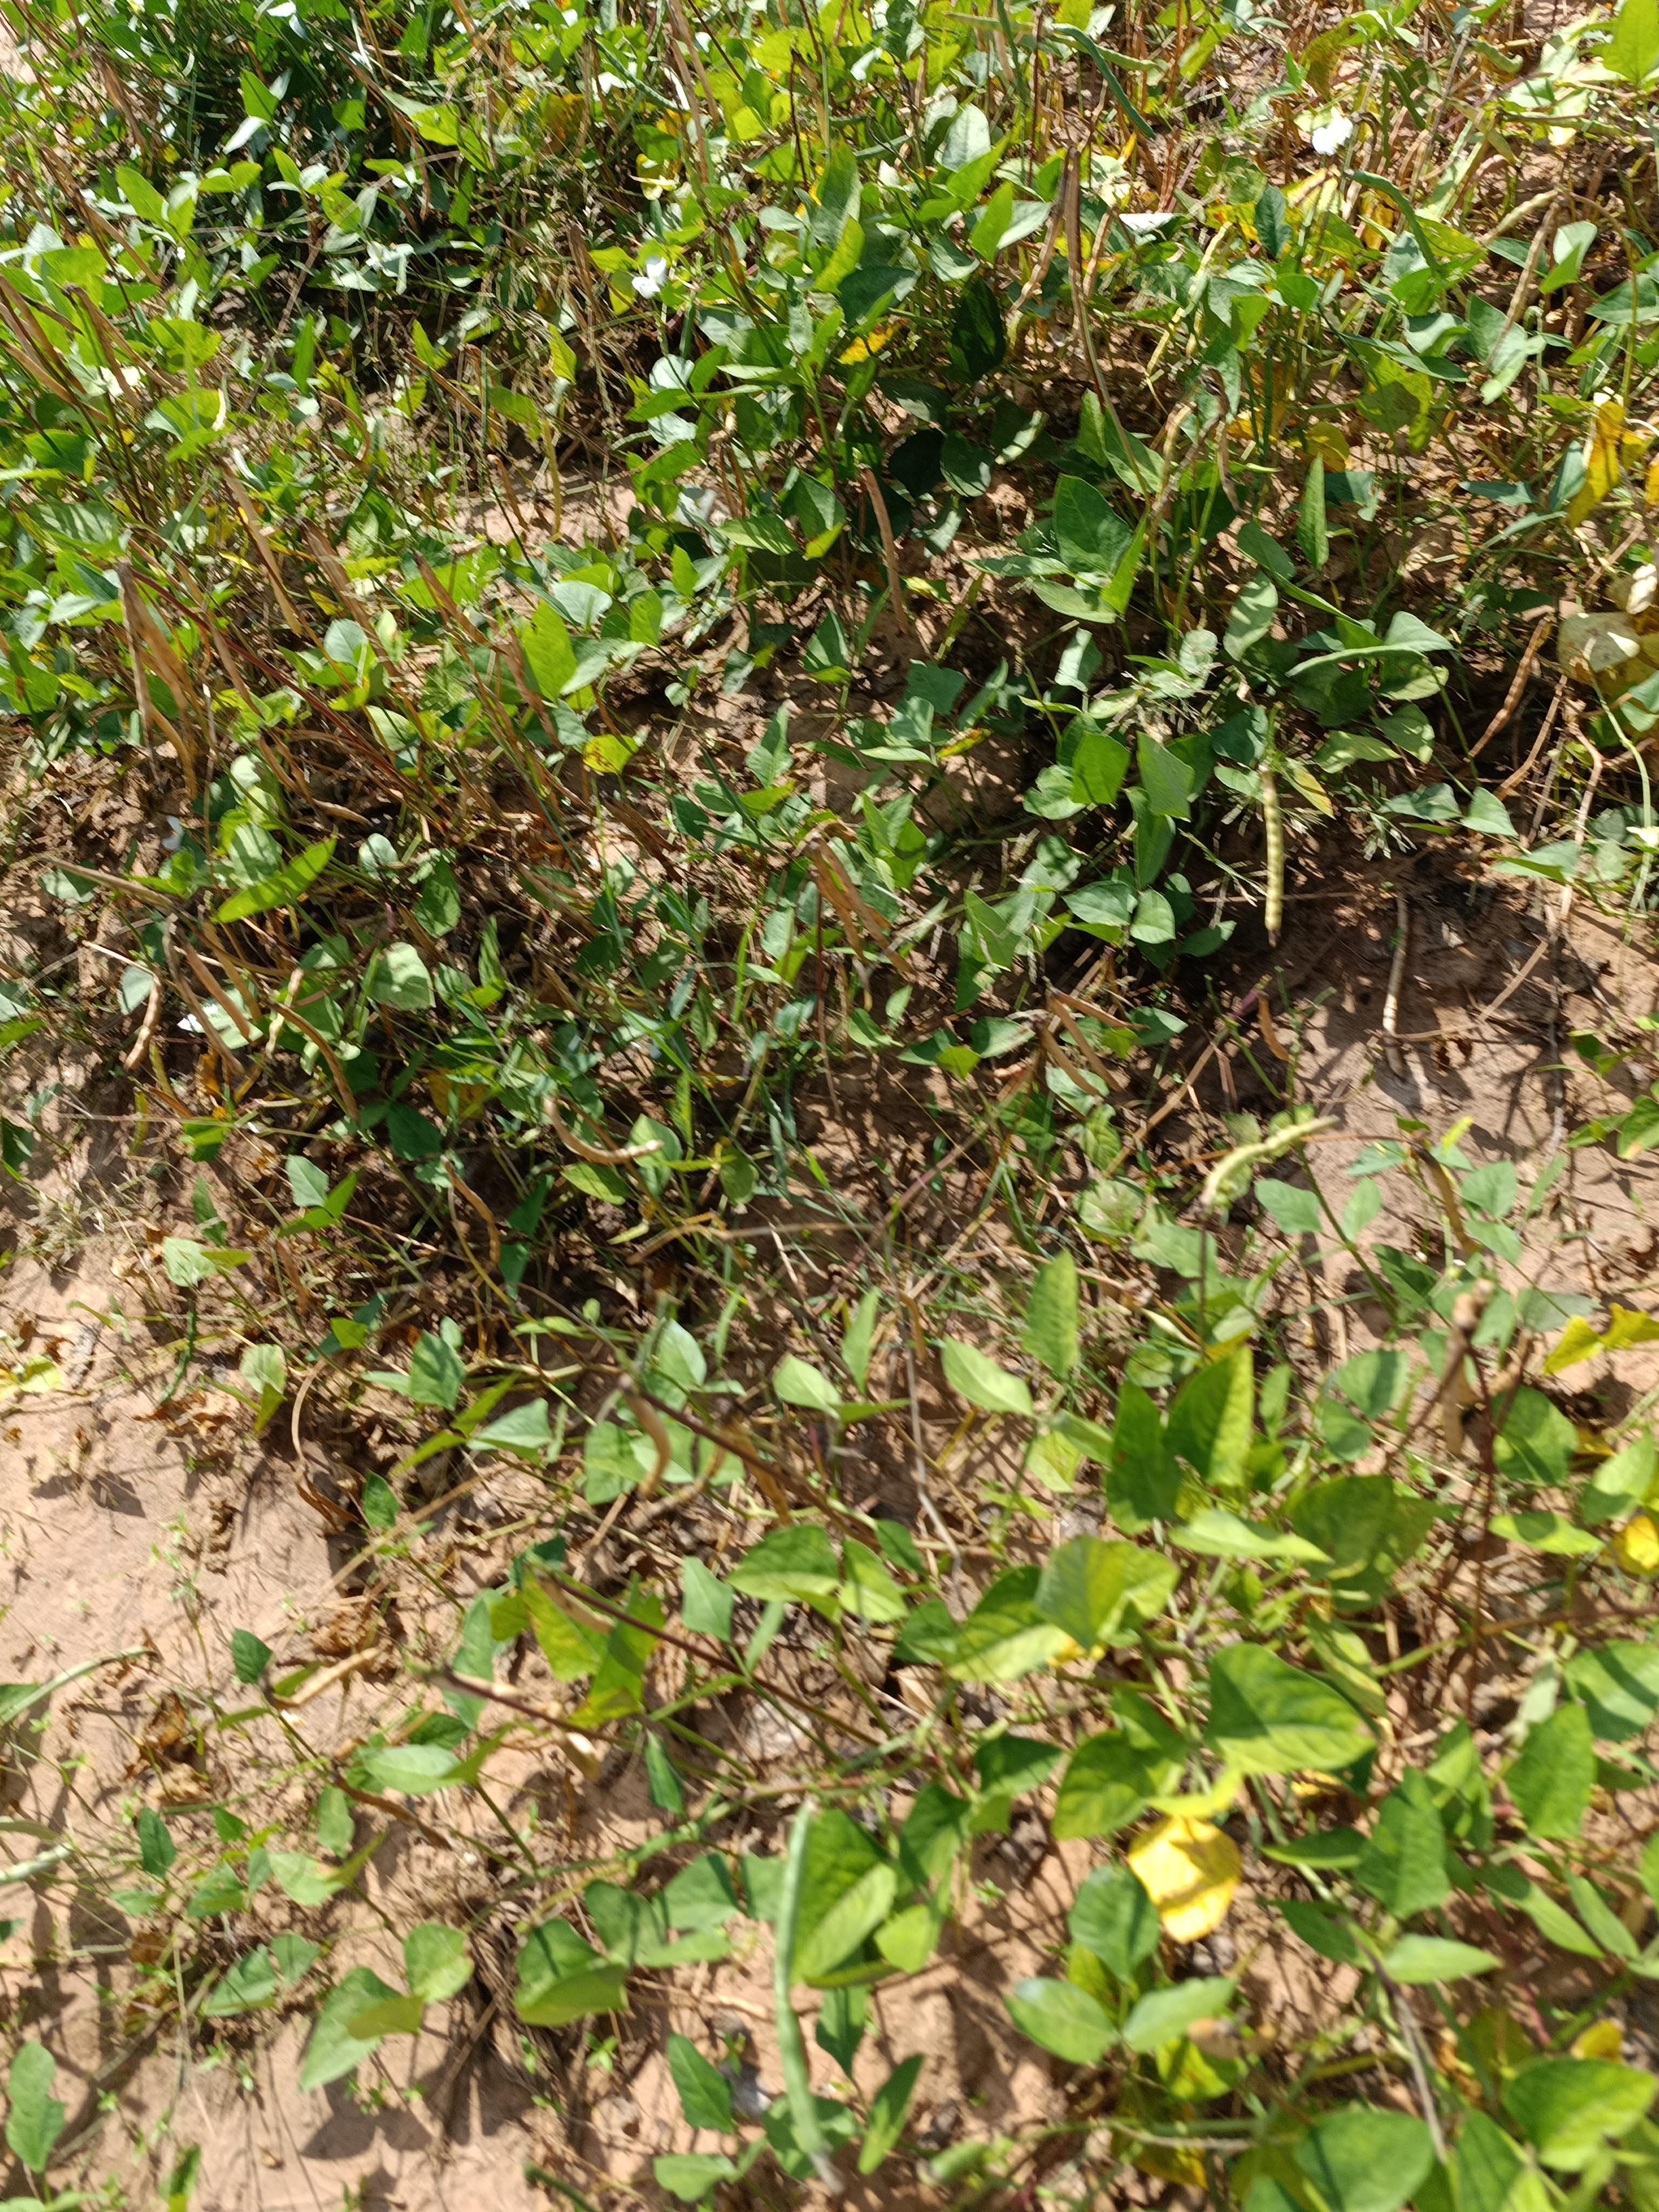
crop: cowpea
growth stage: maturity
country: Nigeria
